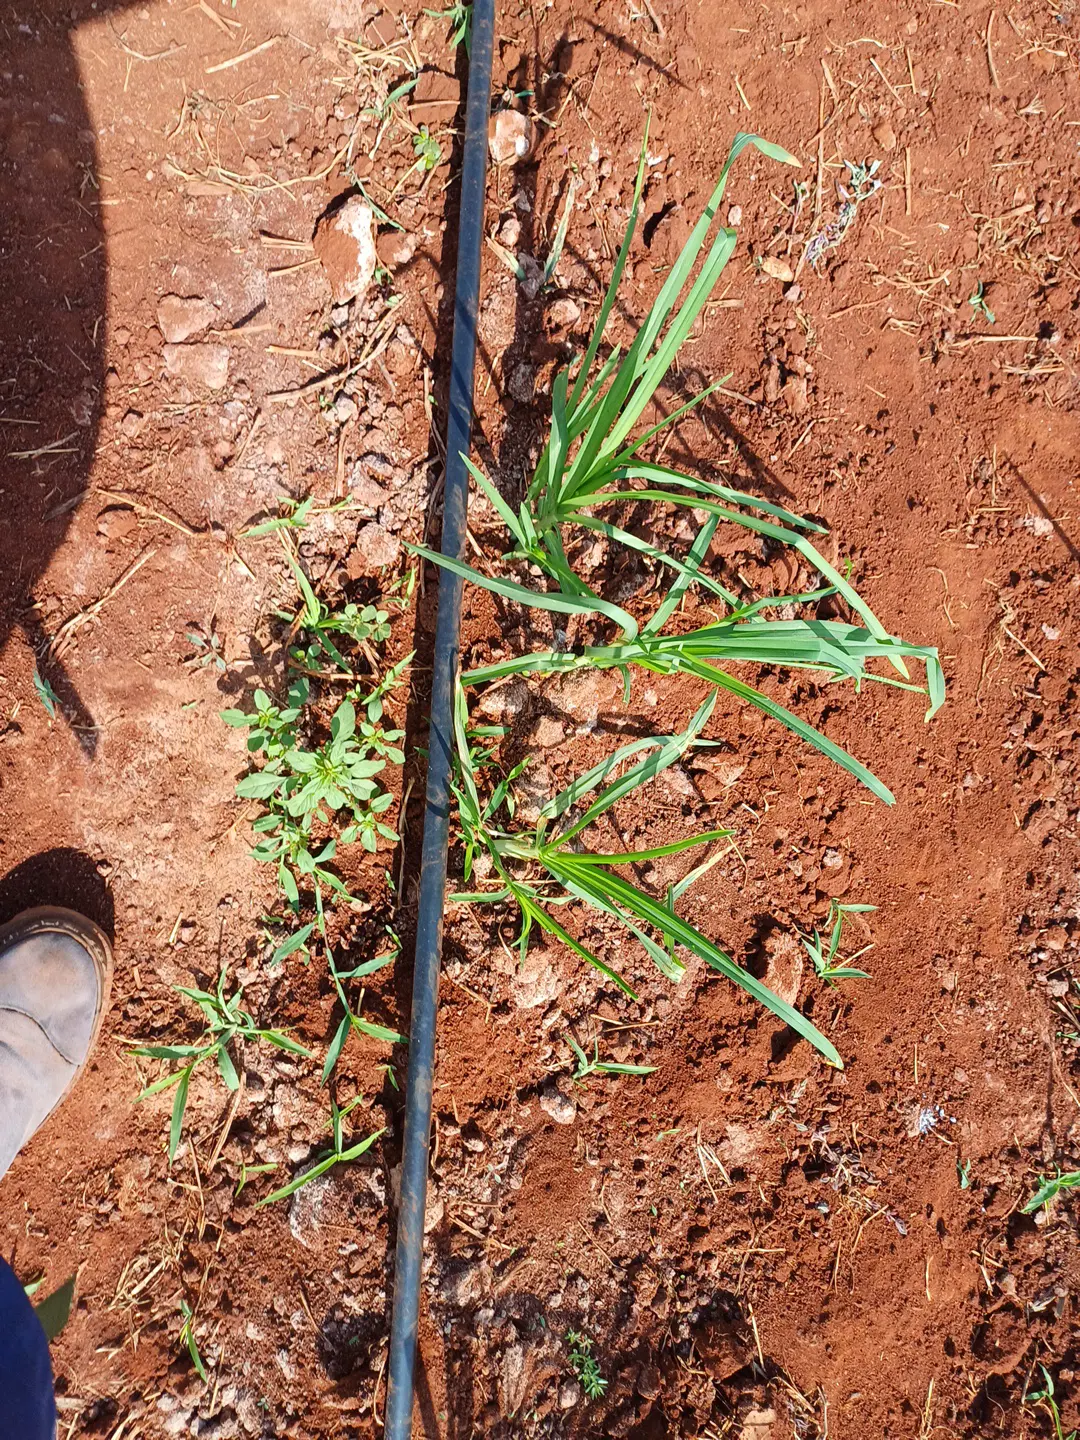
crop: finger millet
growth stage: elongation stem
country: Kenya
